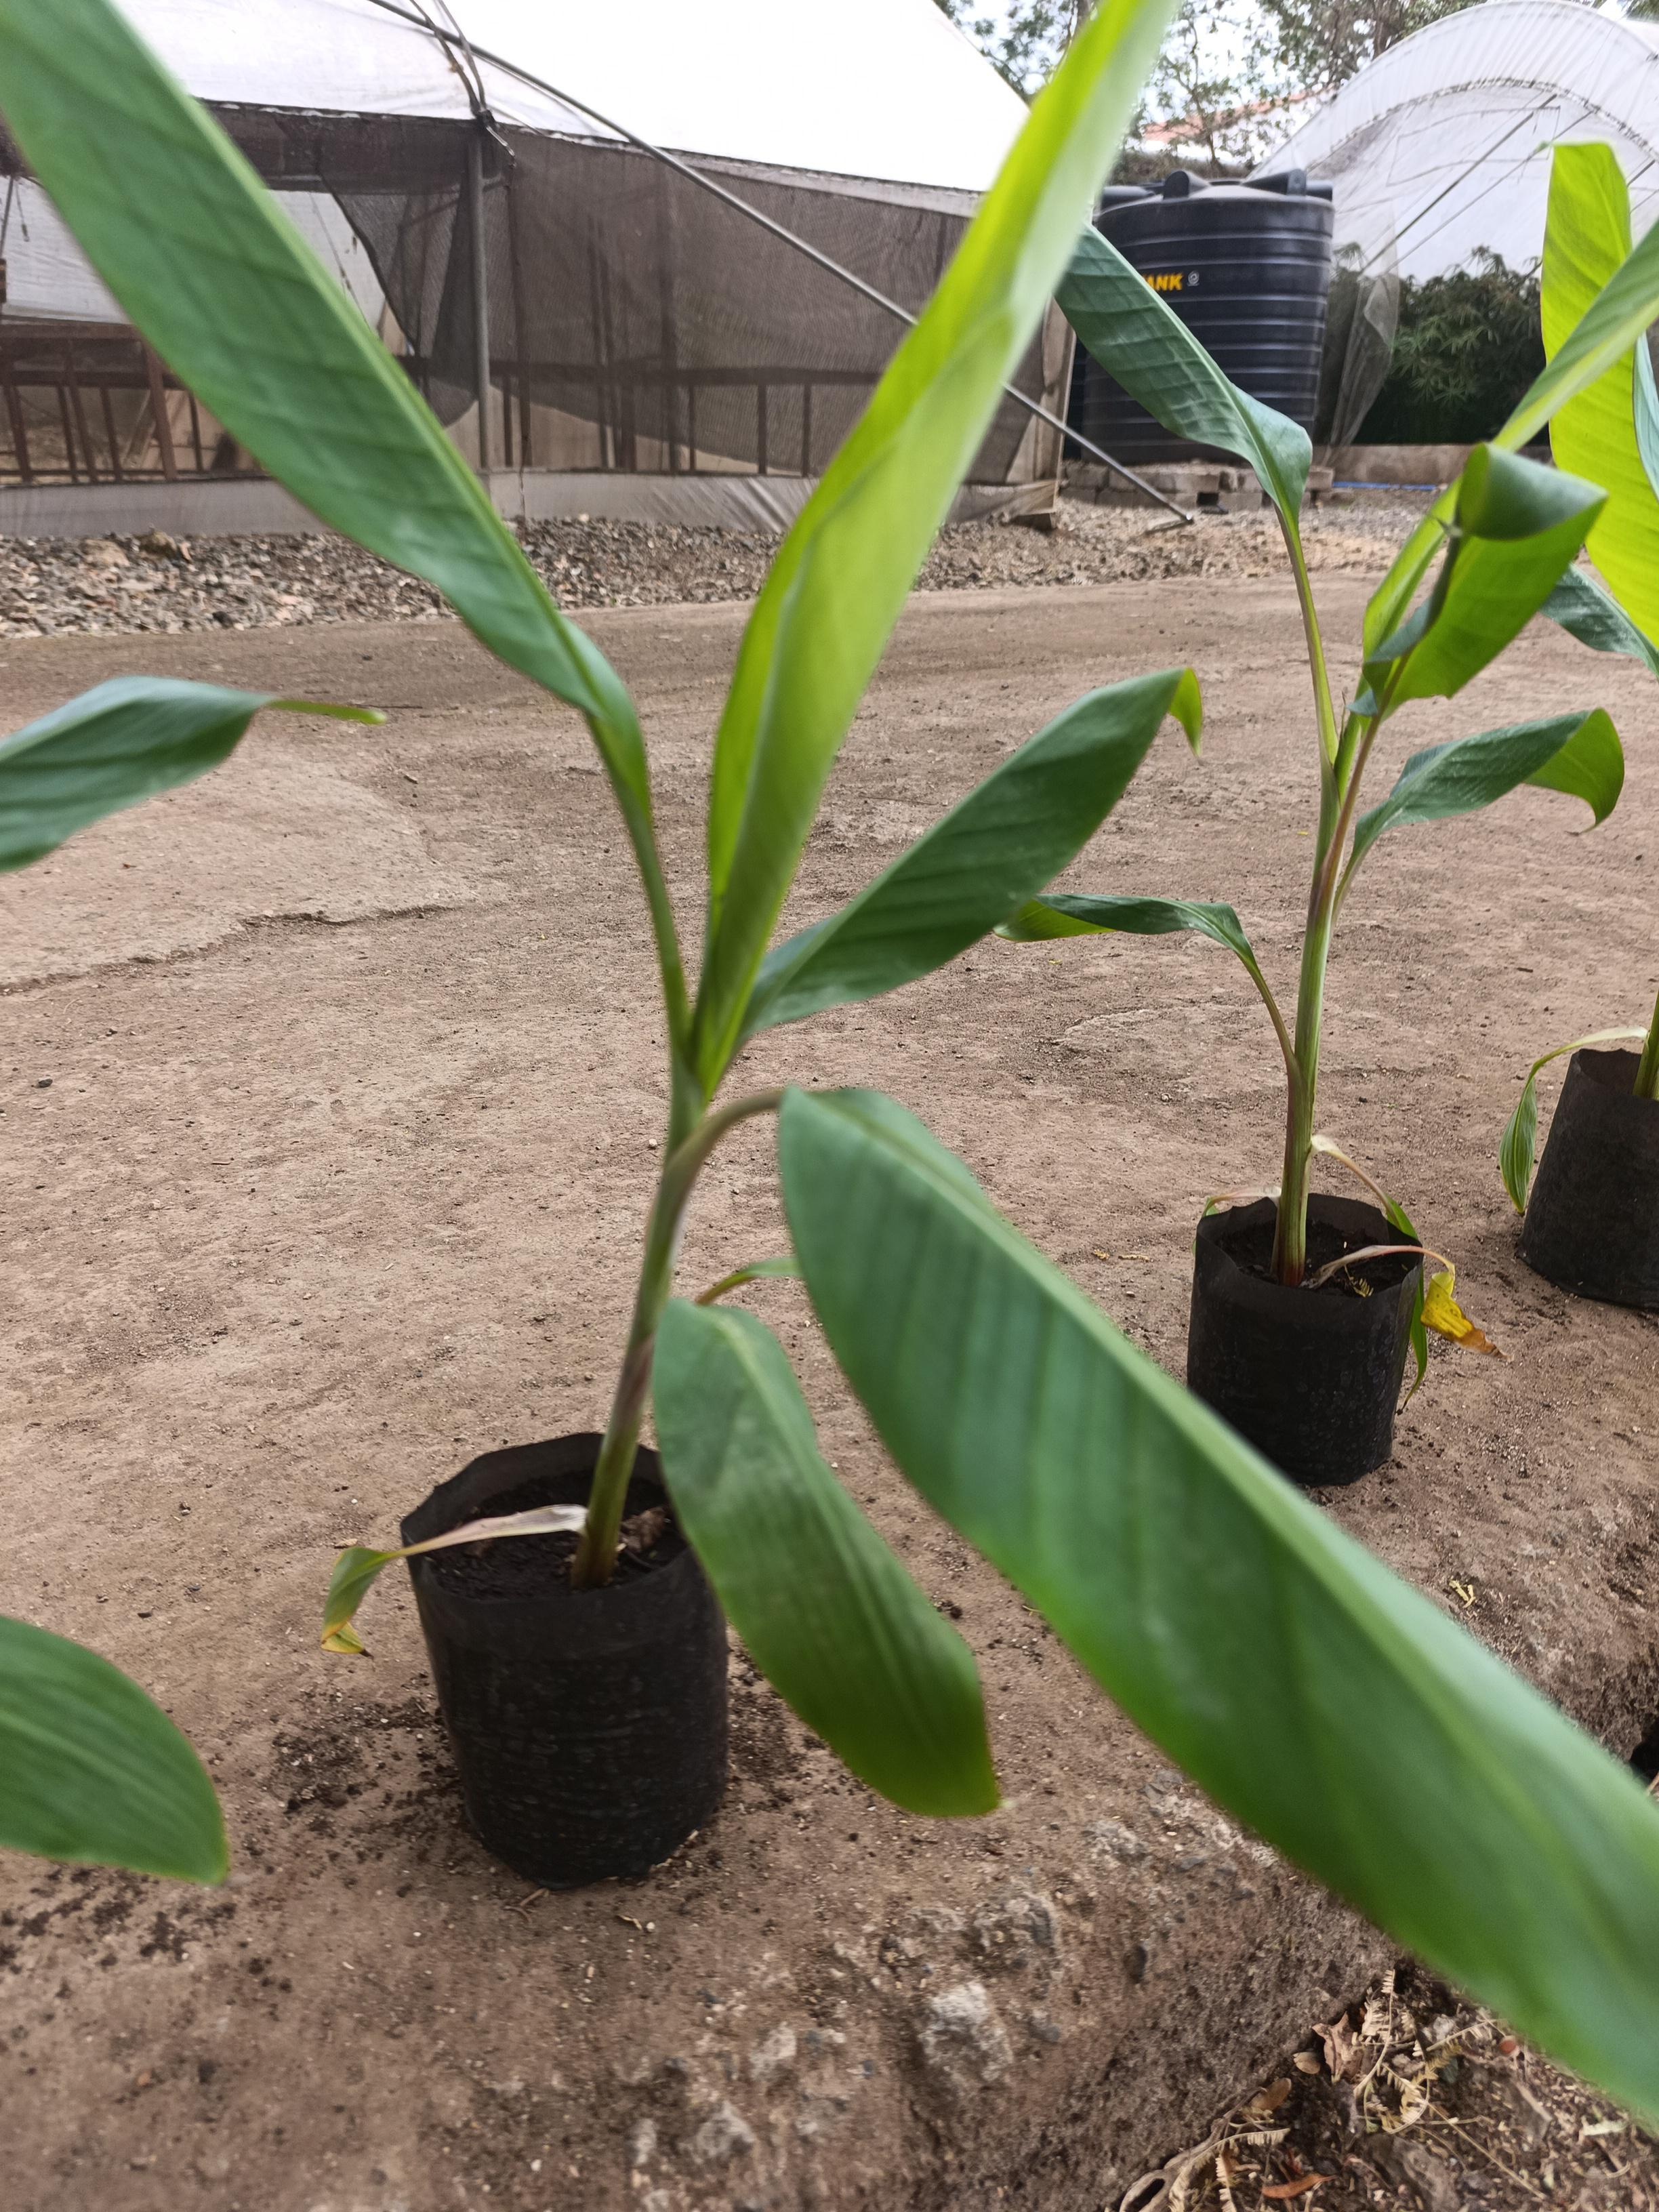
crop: banana
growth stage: vegetative
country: Tanzania
